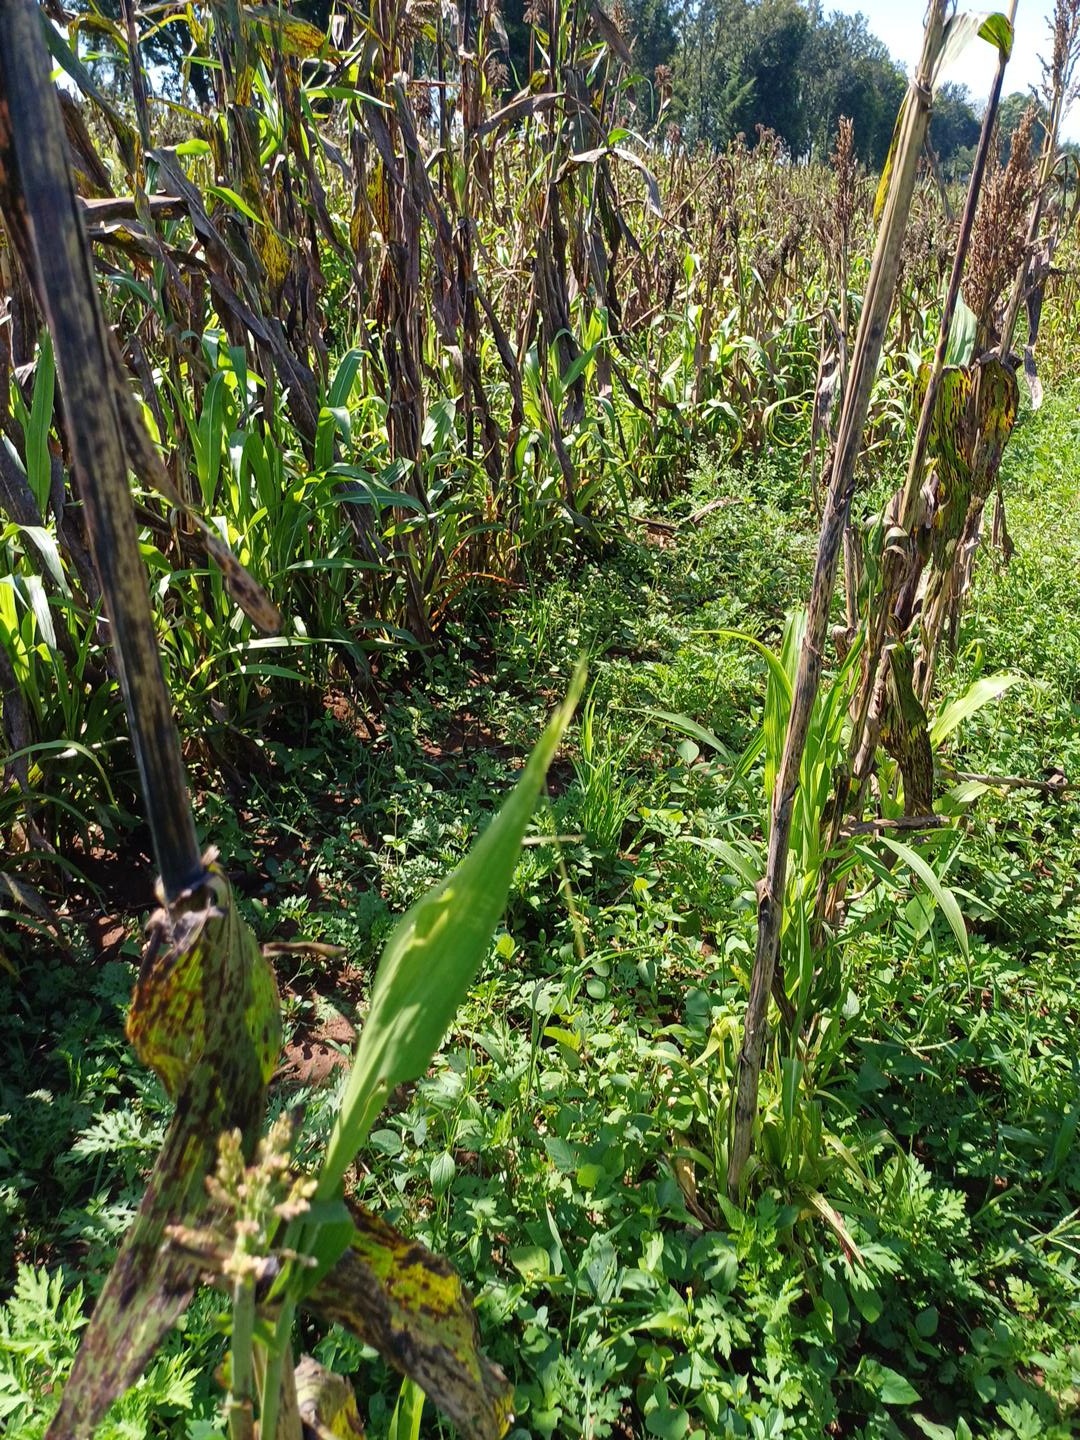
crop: sorghum
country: Kenya
